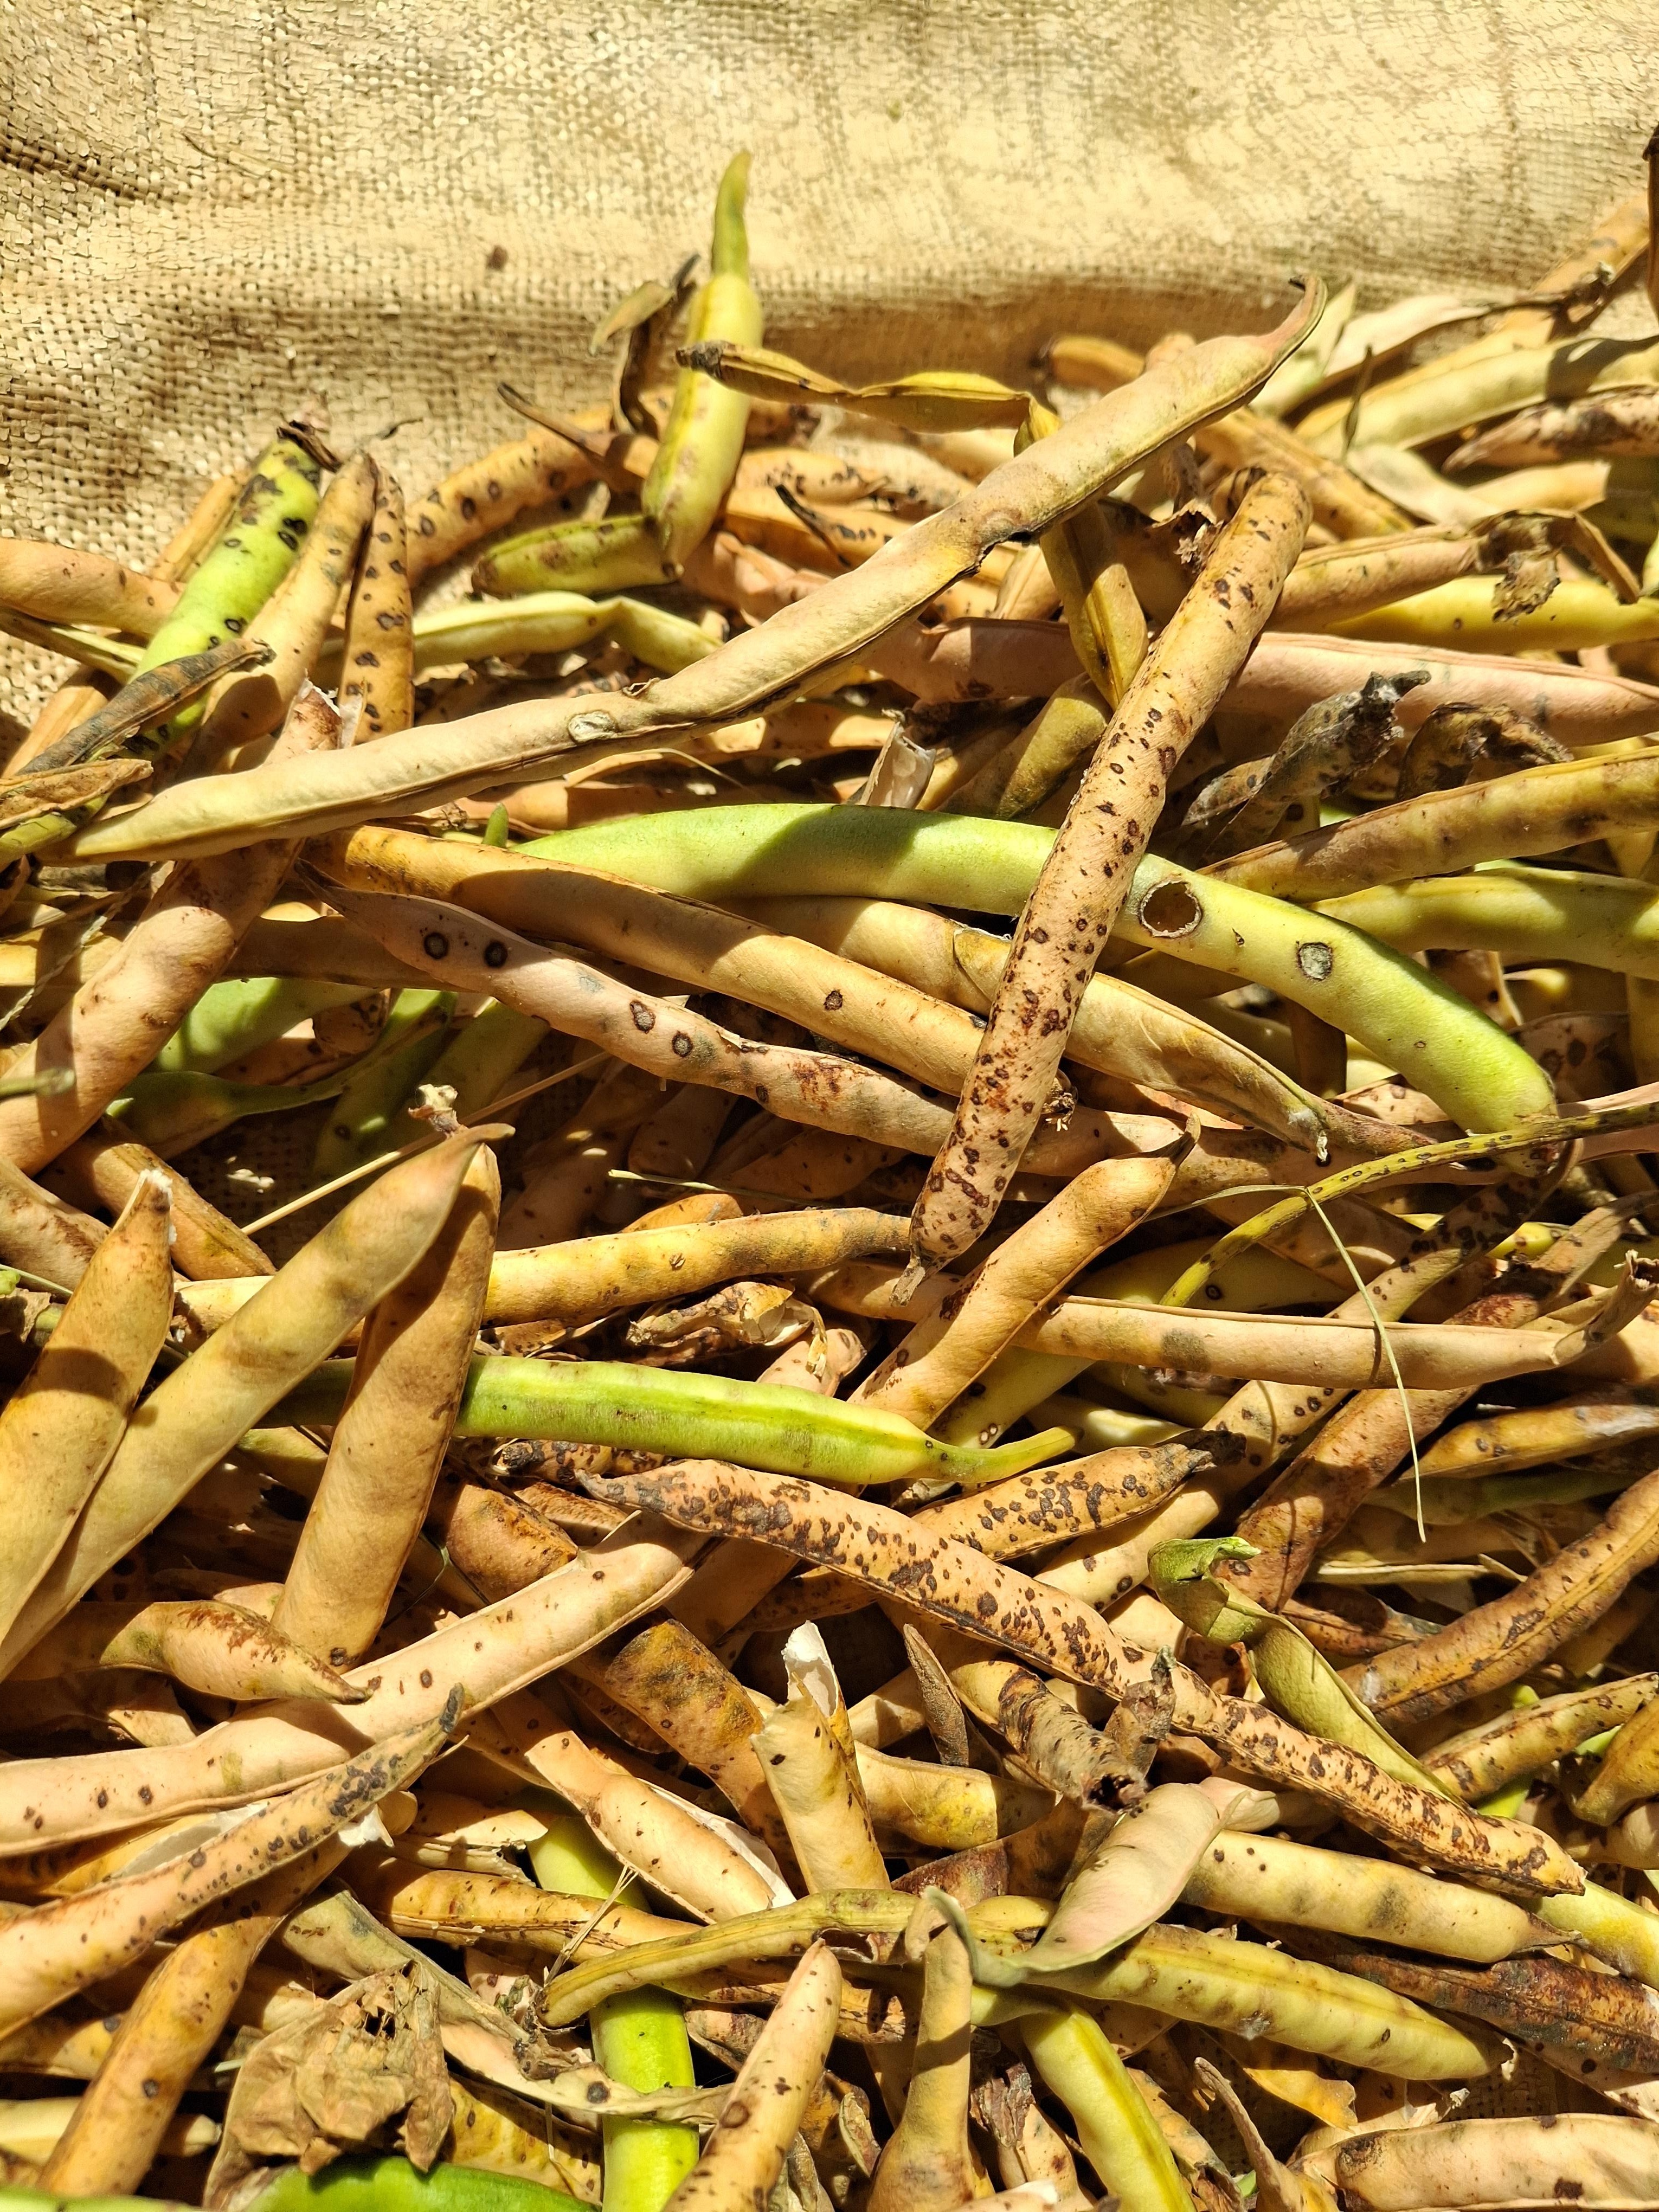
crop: cowpea
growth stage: harvest
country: Nigeria
